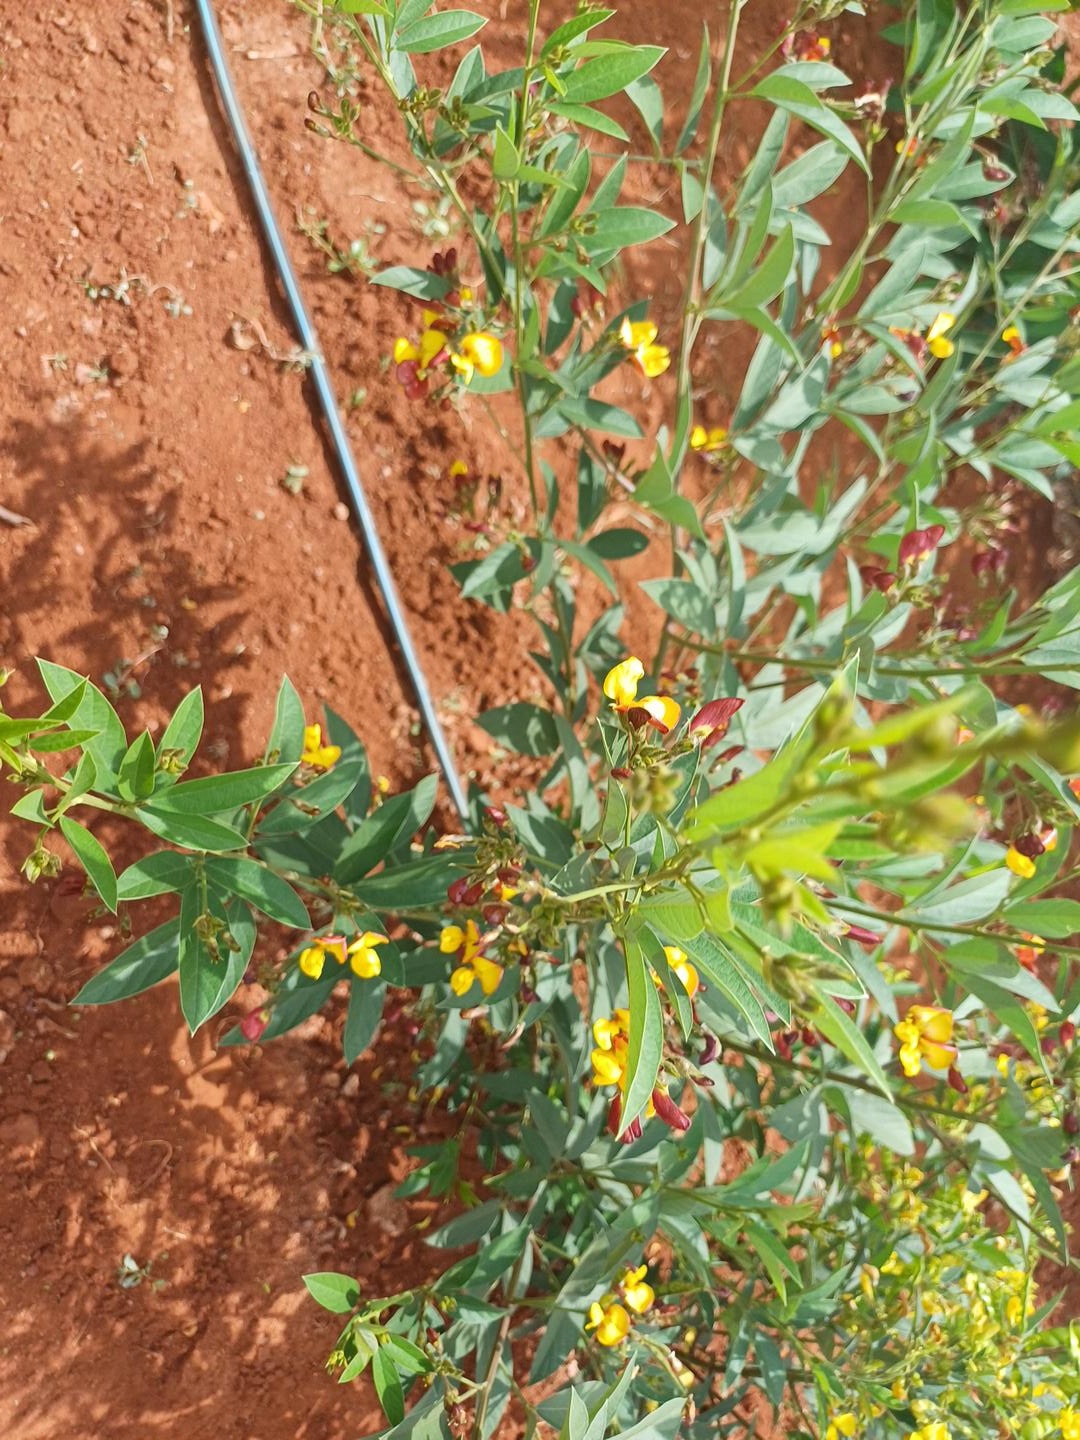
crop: pigeonpea
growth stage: flowering
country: Kenya
